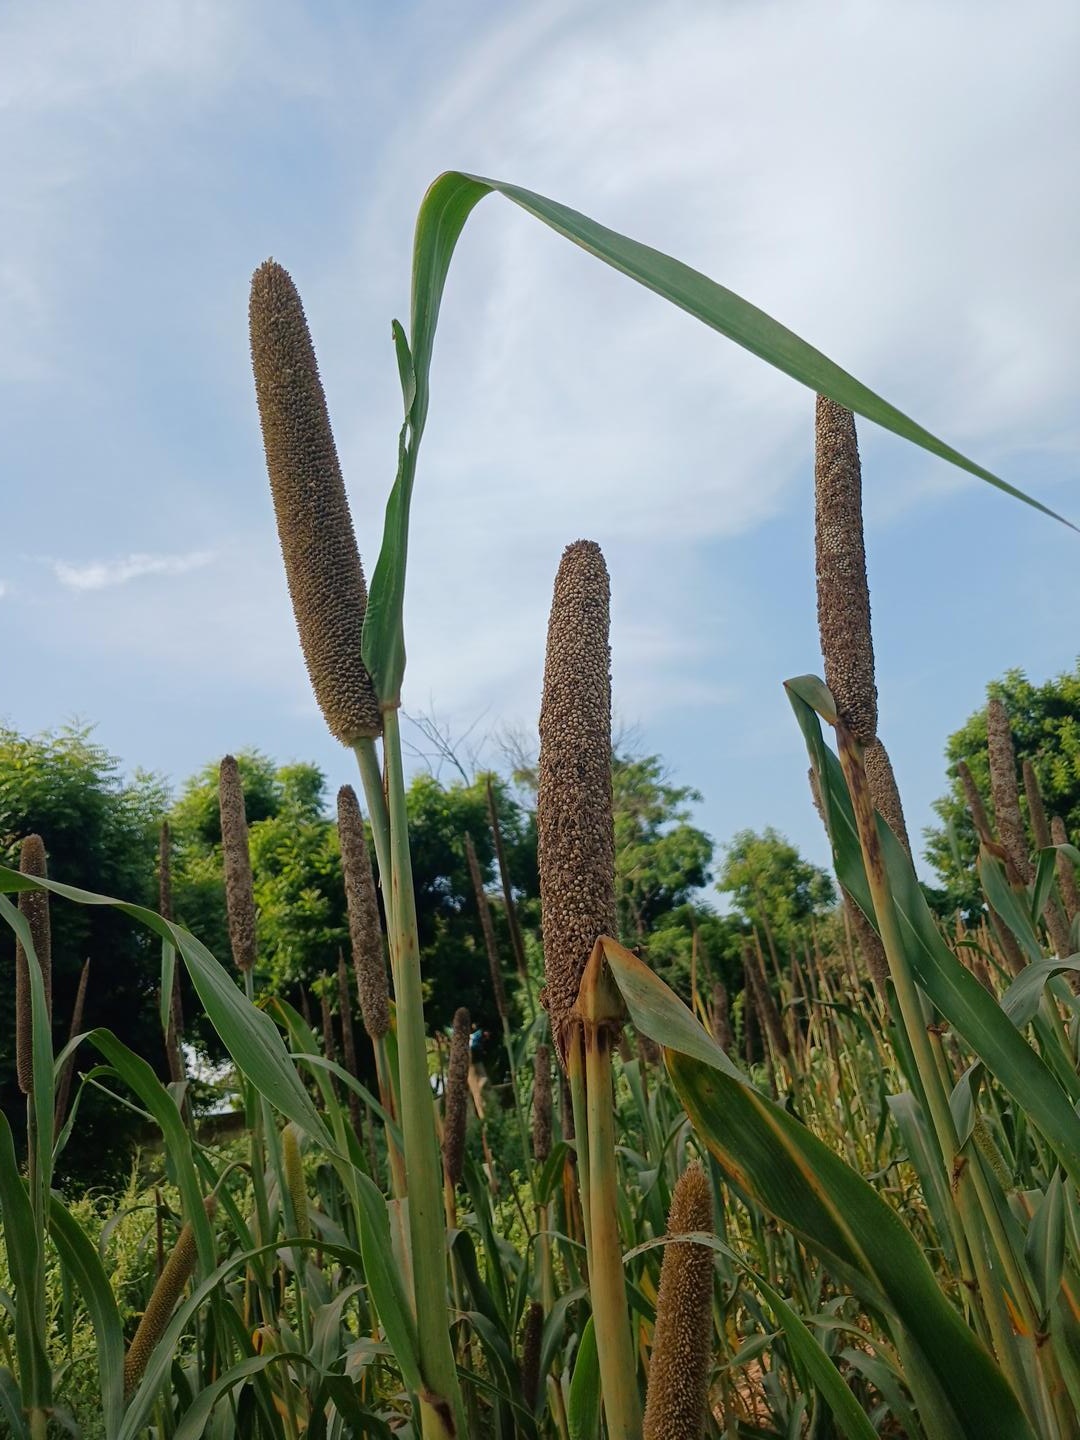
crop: pearl millet
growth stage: maturity
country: Senegal
